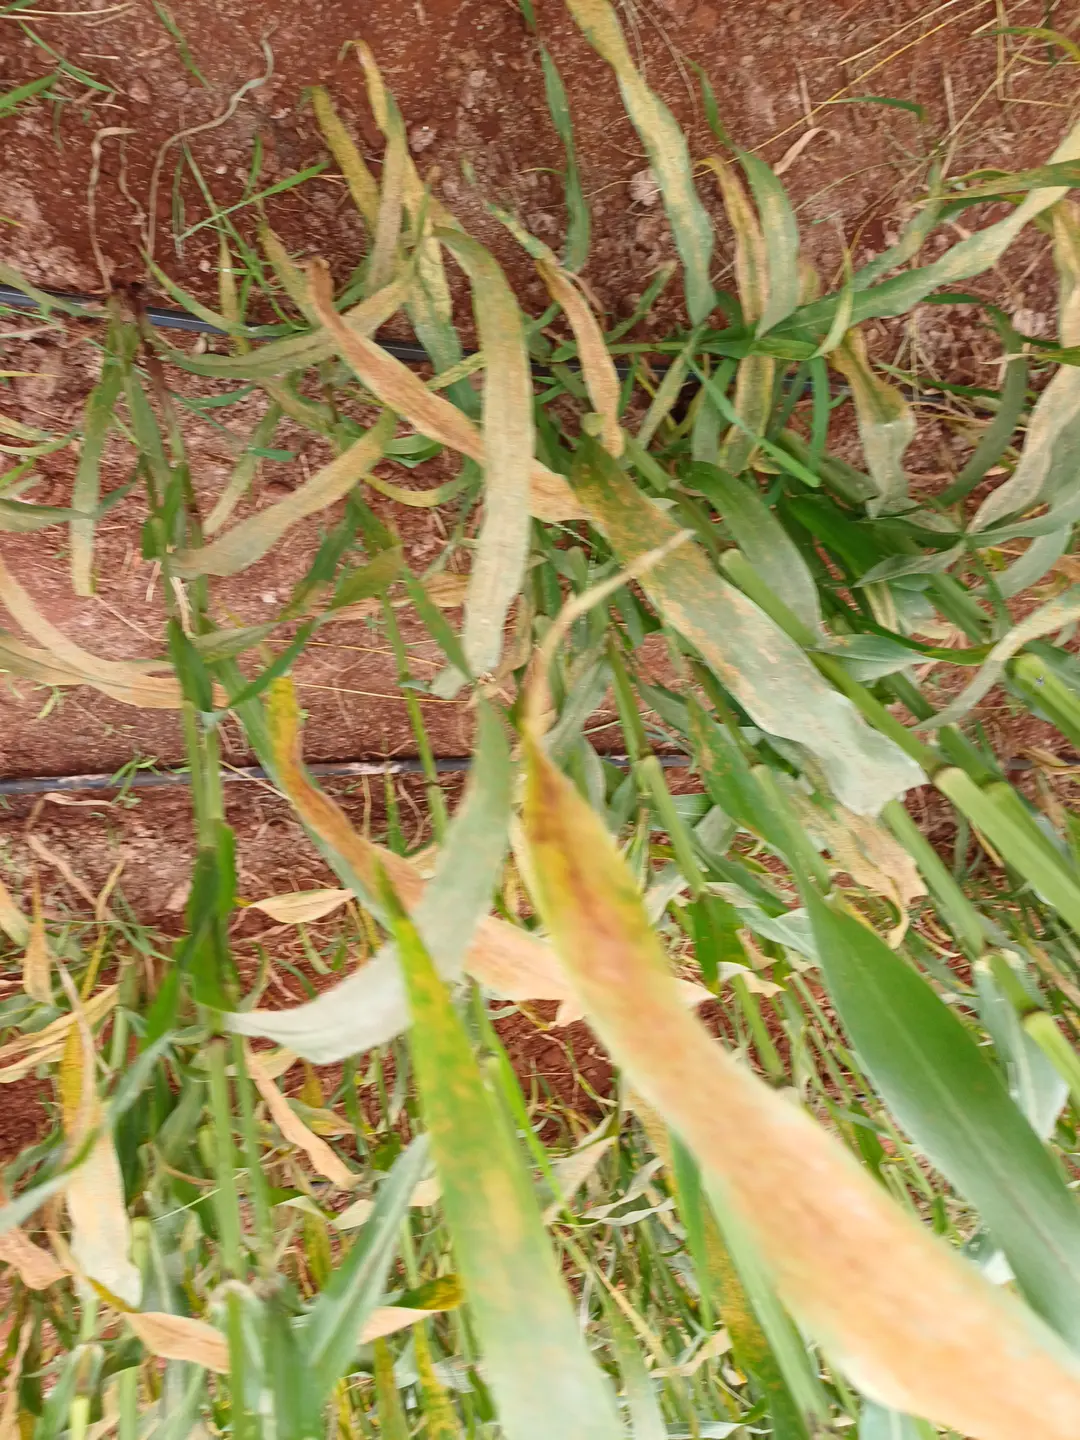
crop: pearl millet
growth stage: filling grain
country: Kenya
